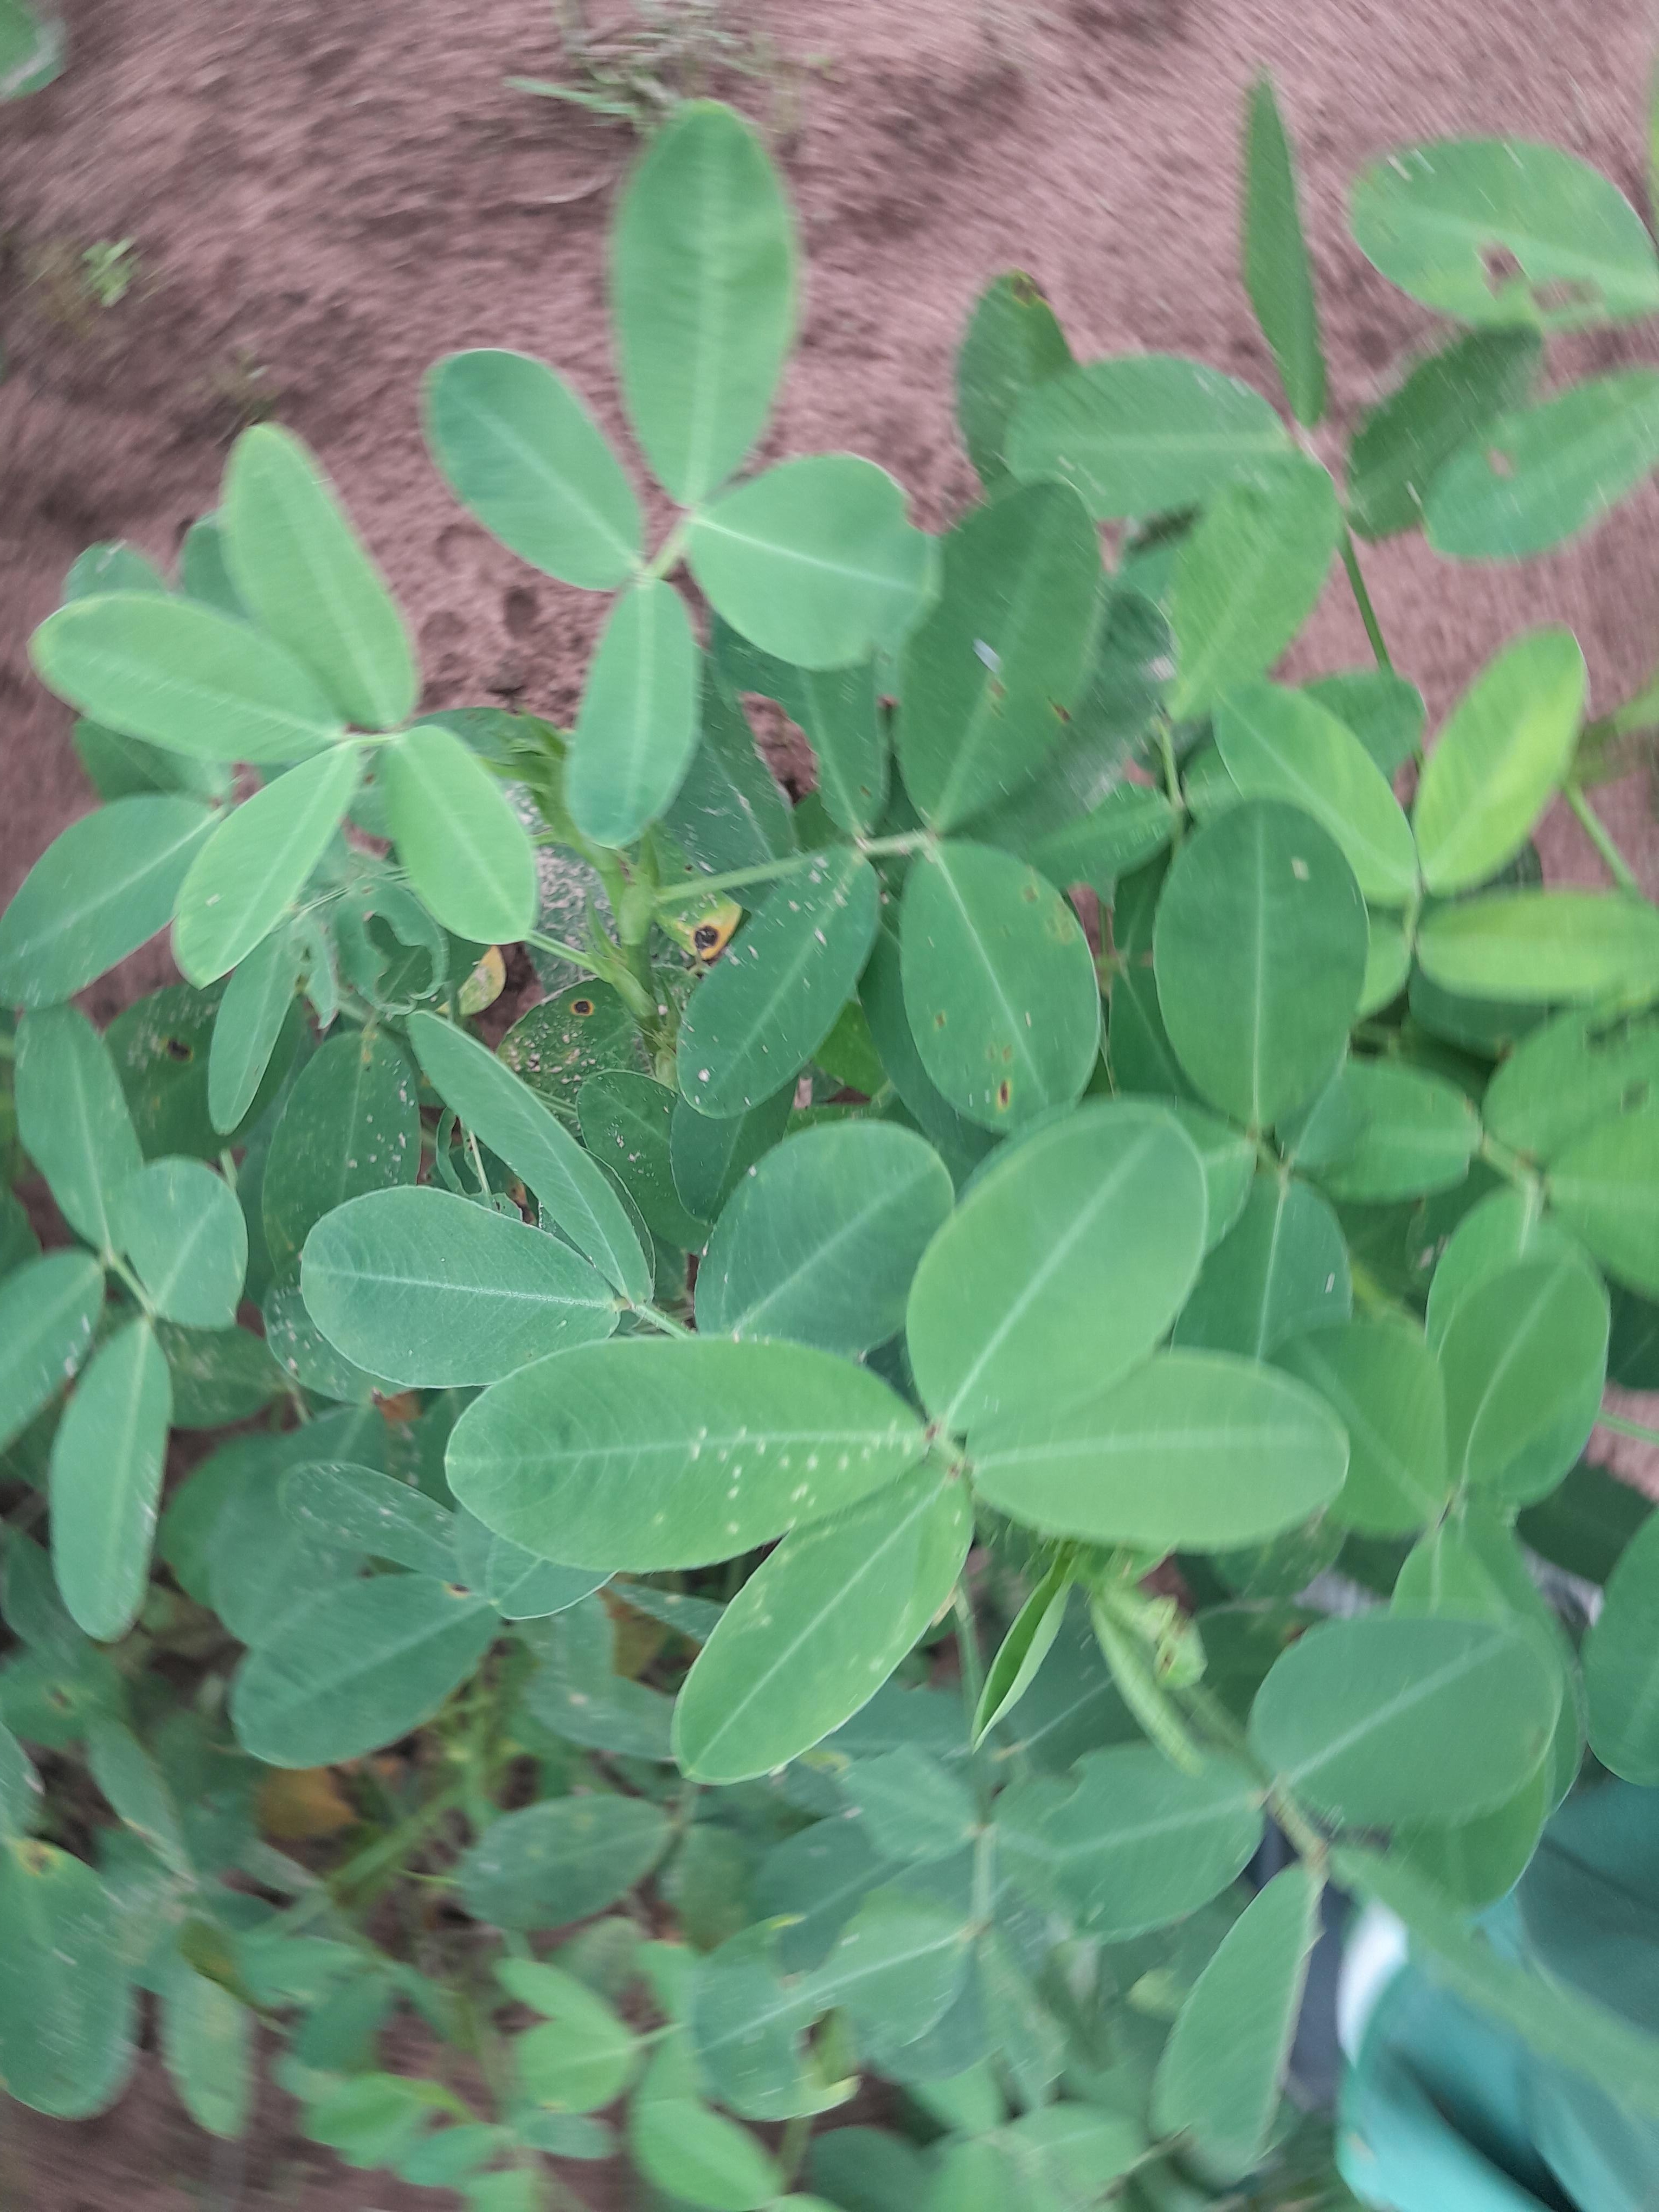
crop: groundnut
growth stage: flowering
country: Senegal
